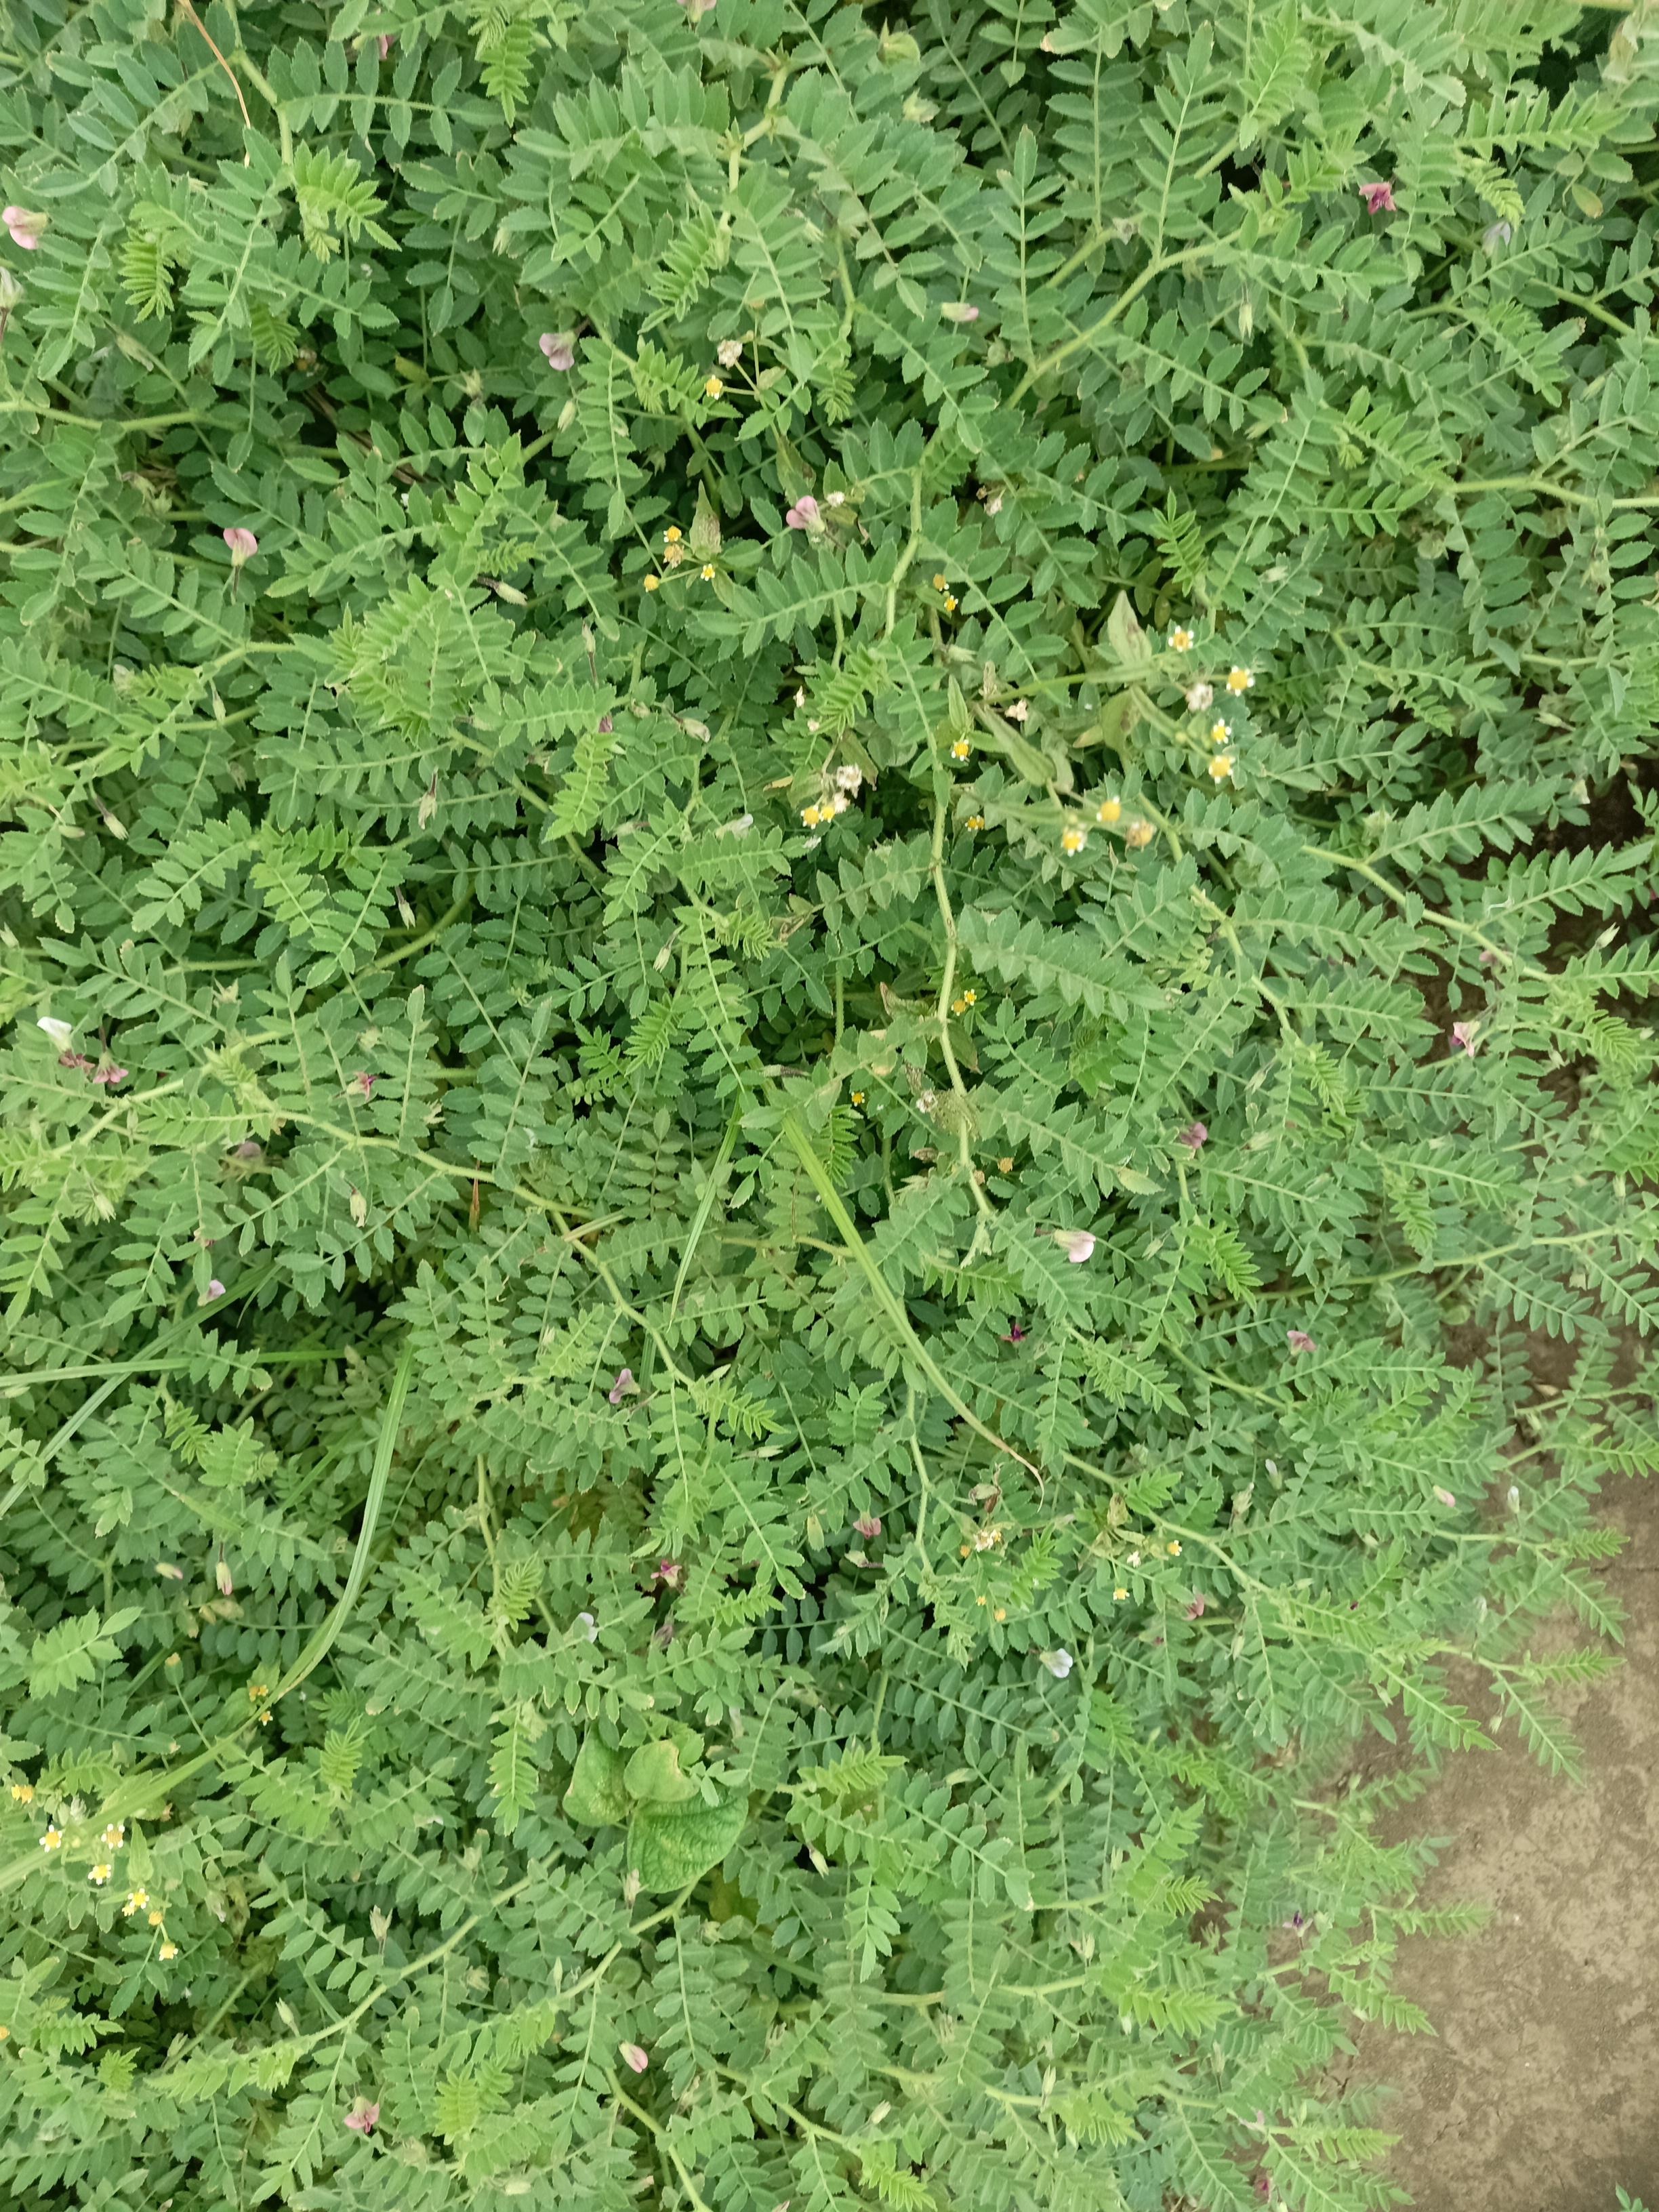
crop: chickpea
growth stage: development pod
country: Tanzania
